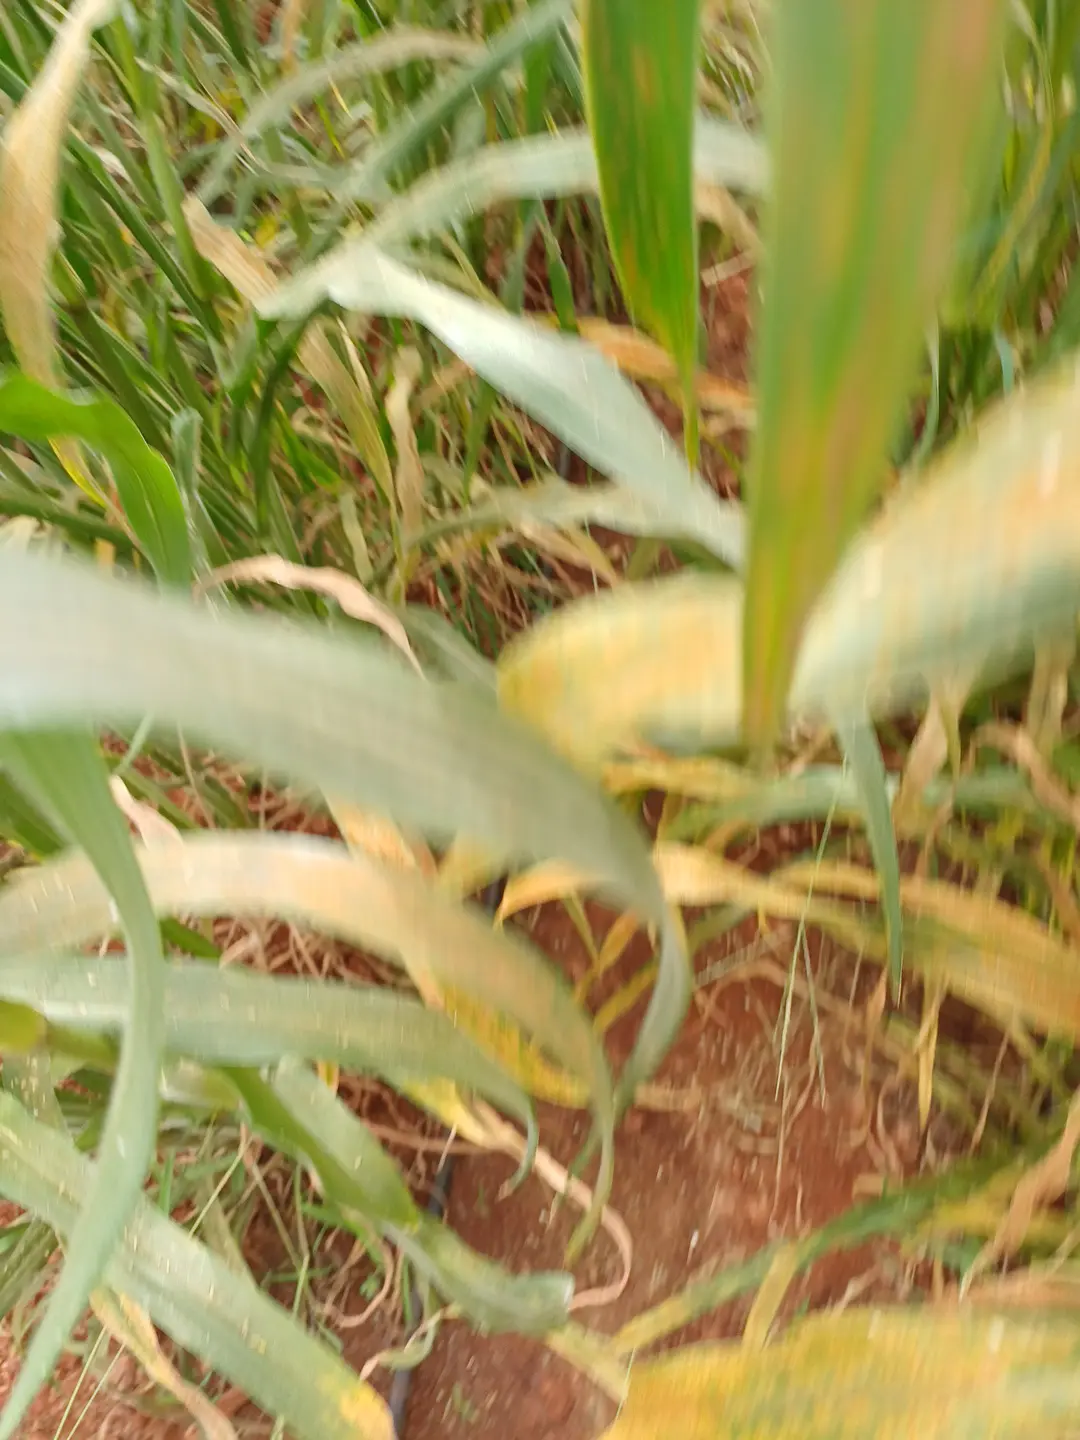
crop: pearl millet
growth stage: filling grain
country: Kenya
